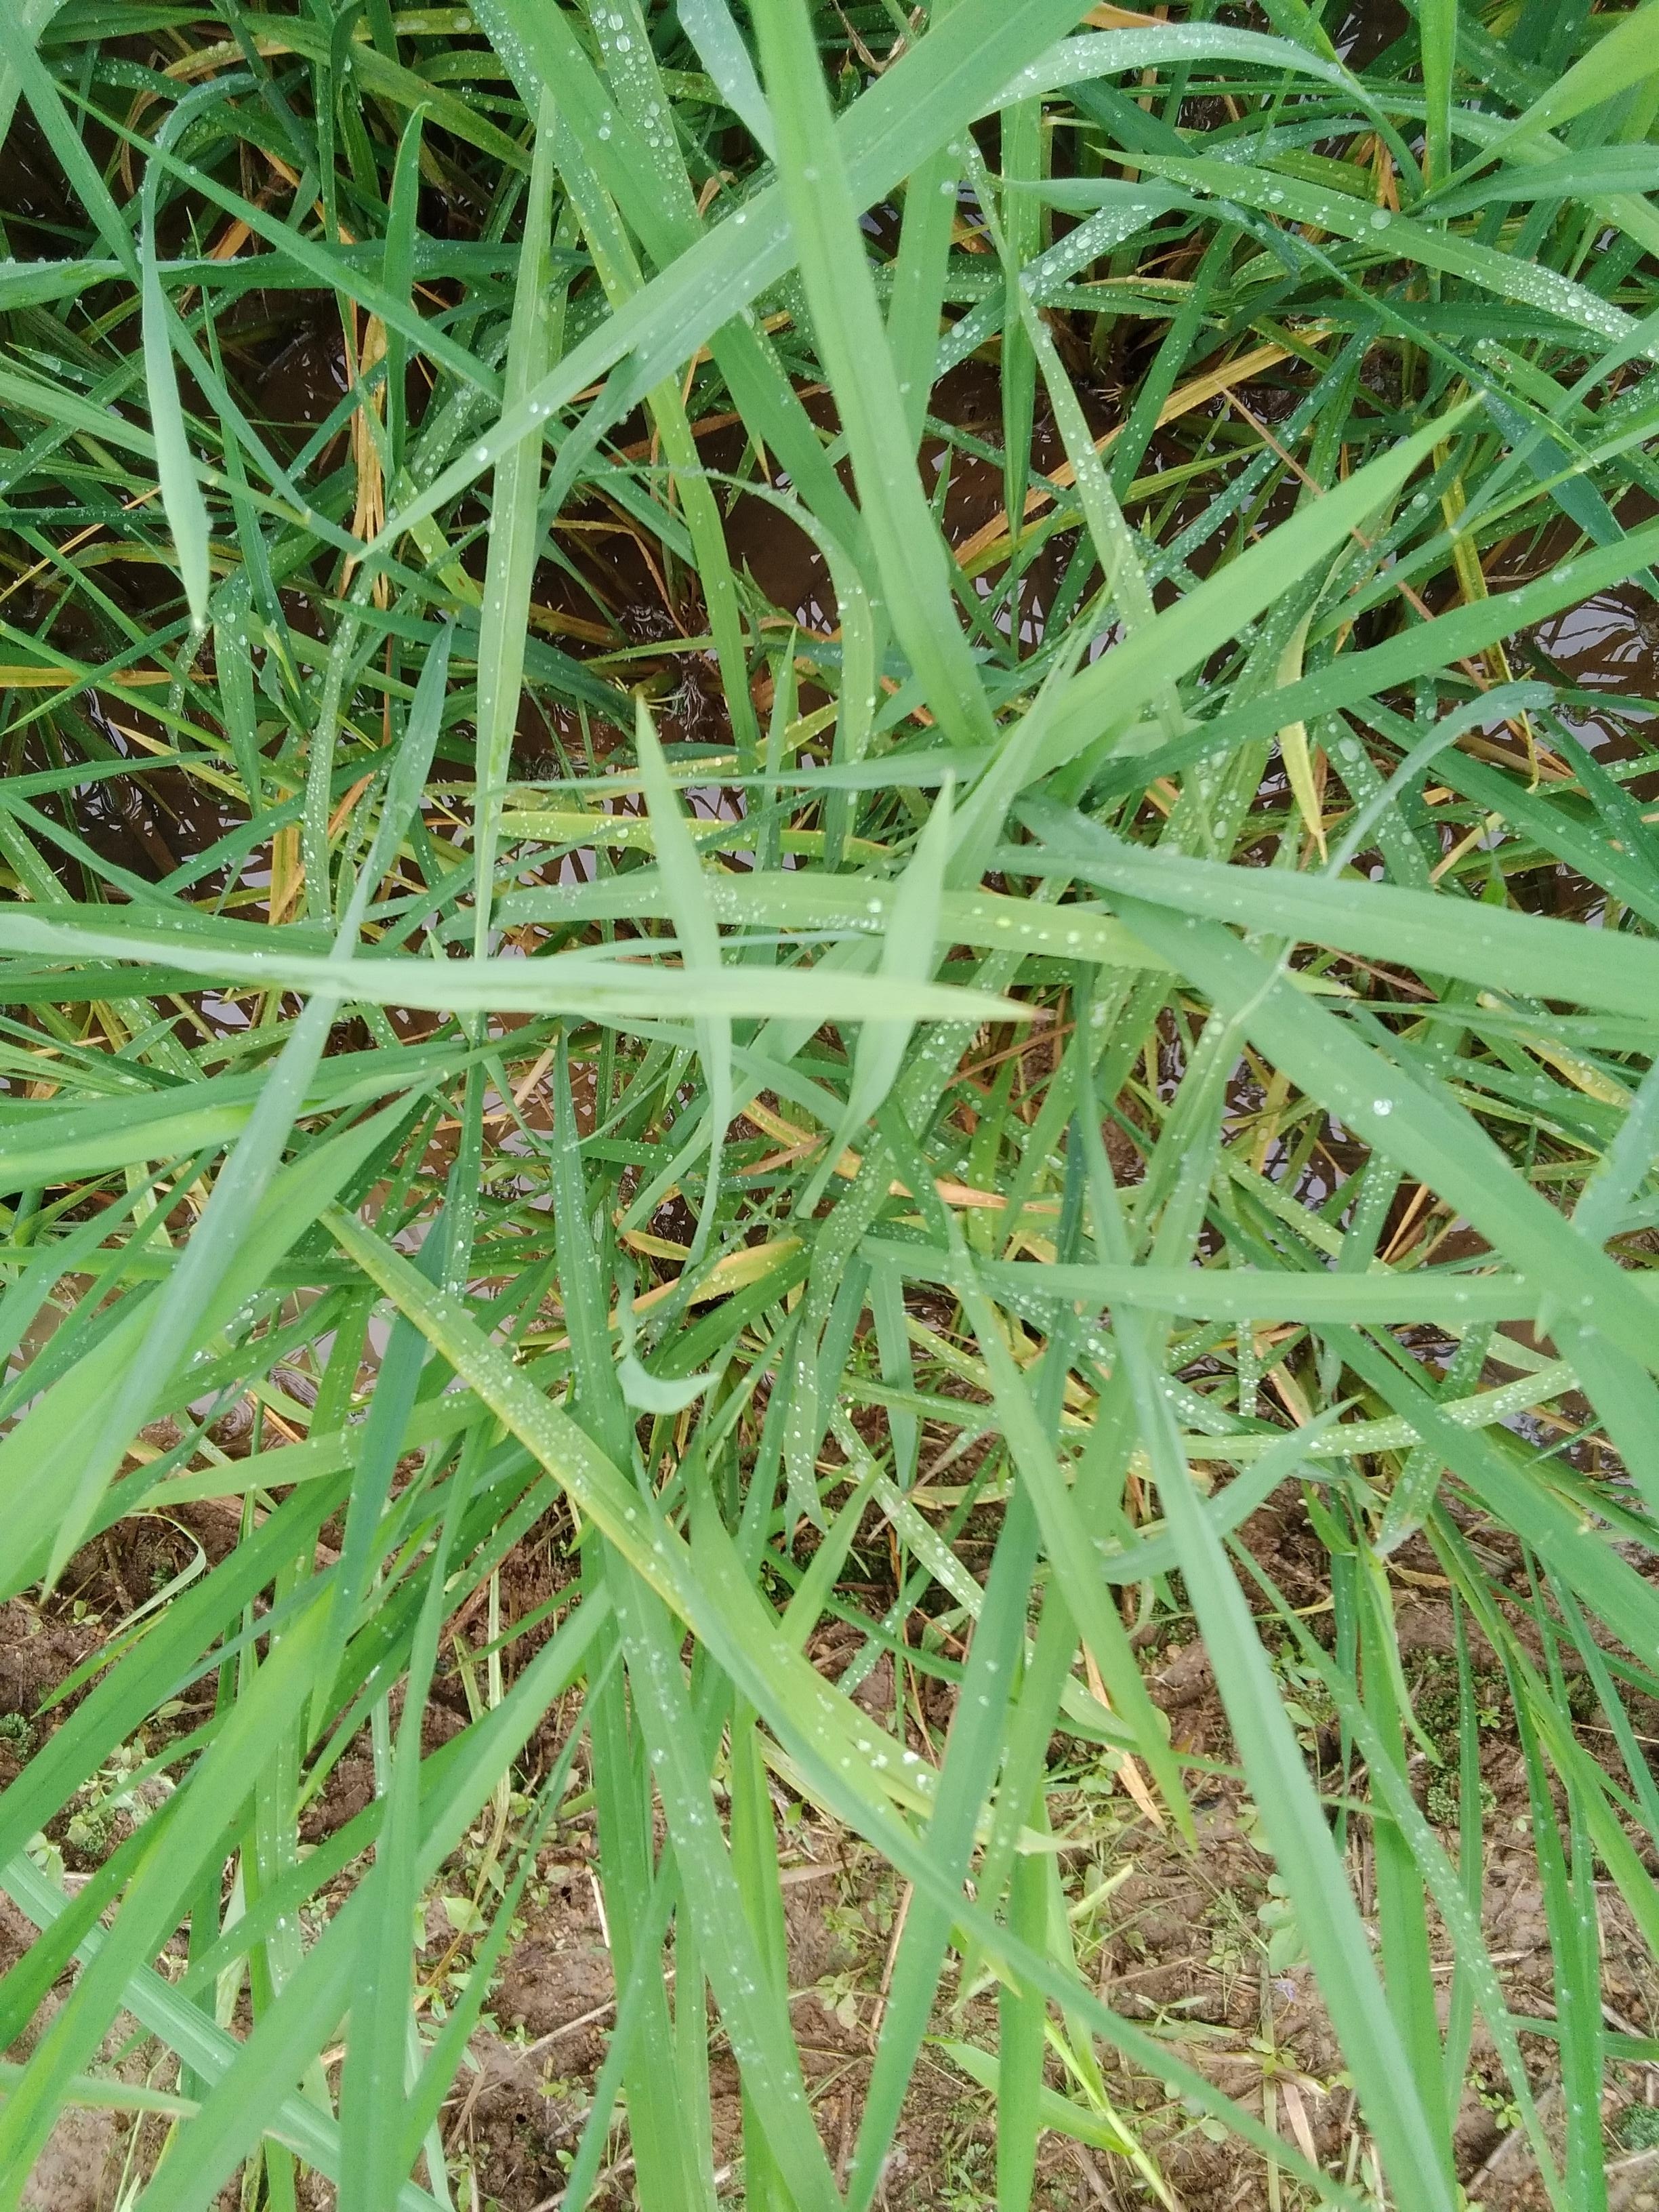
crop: rice
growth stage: elongation stem
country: Nigeria
